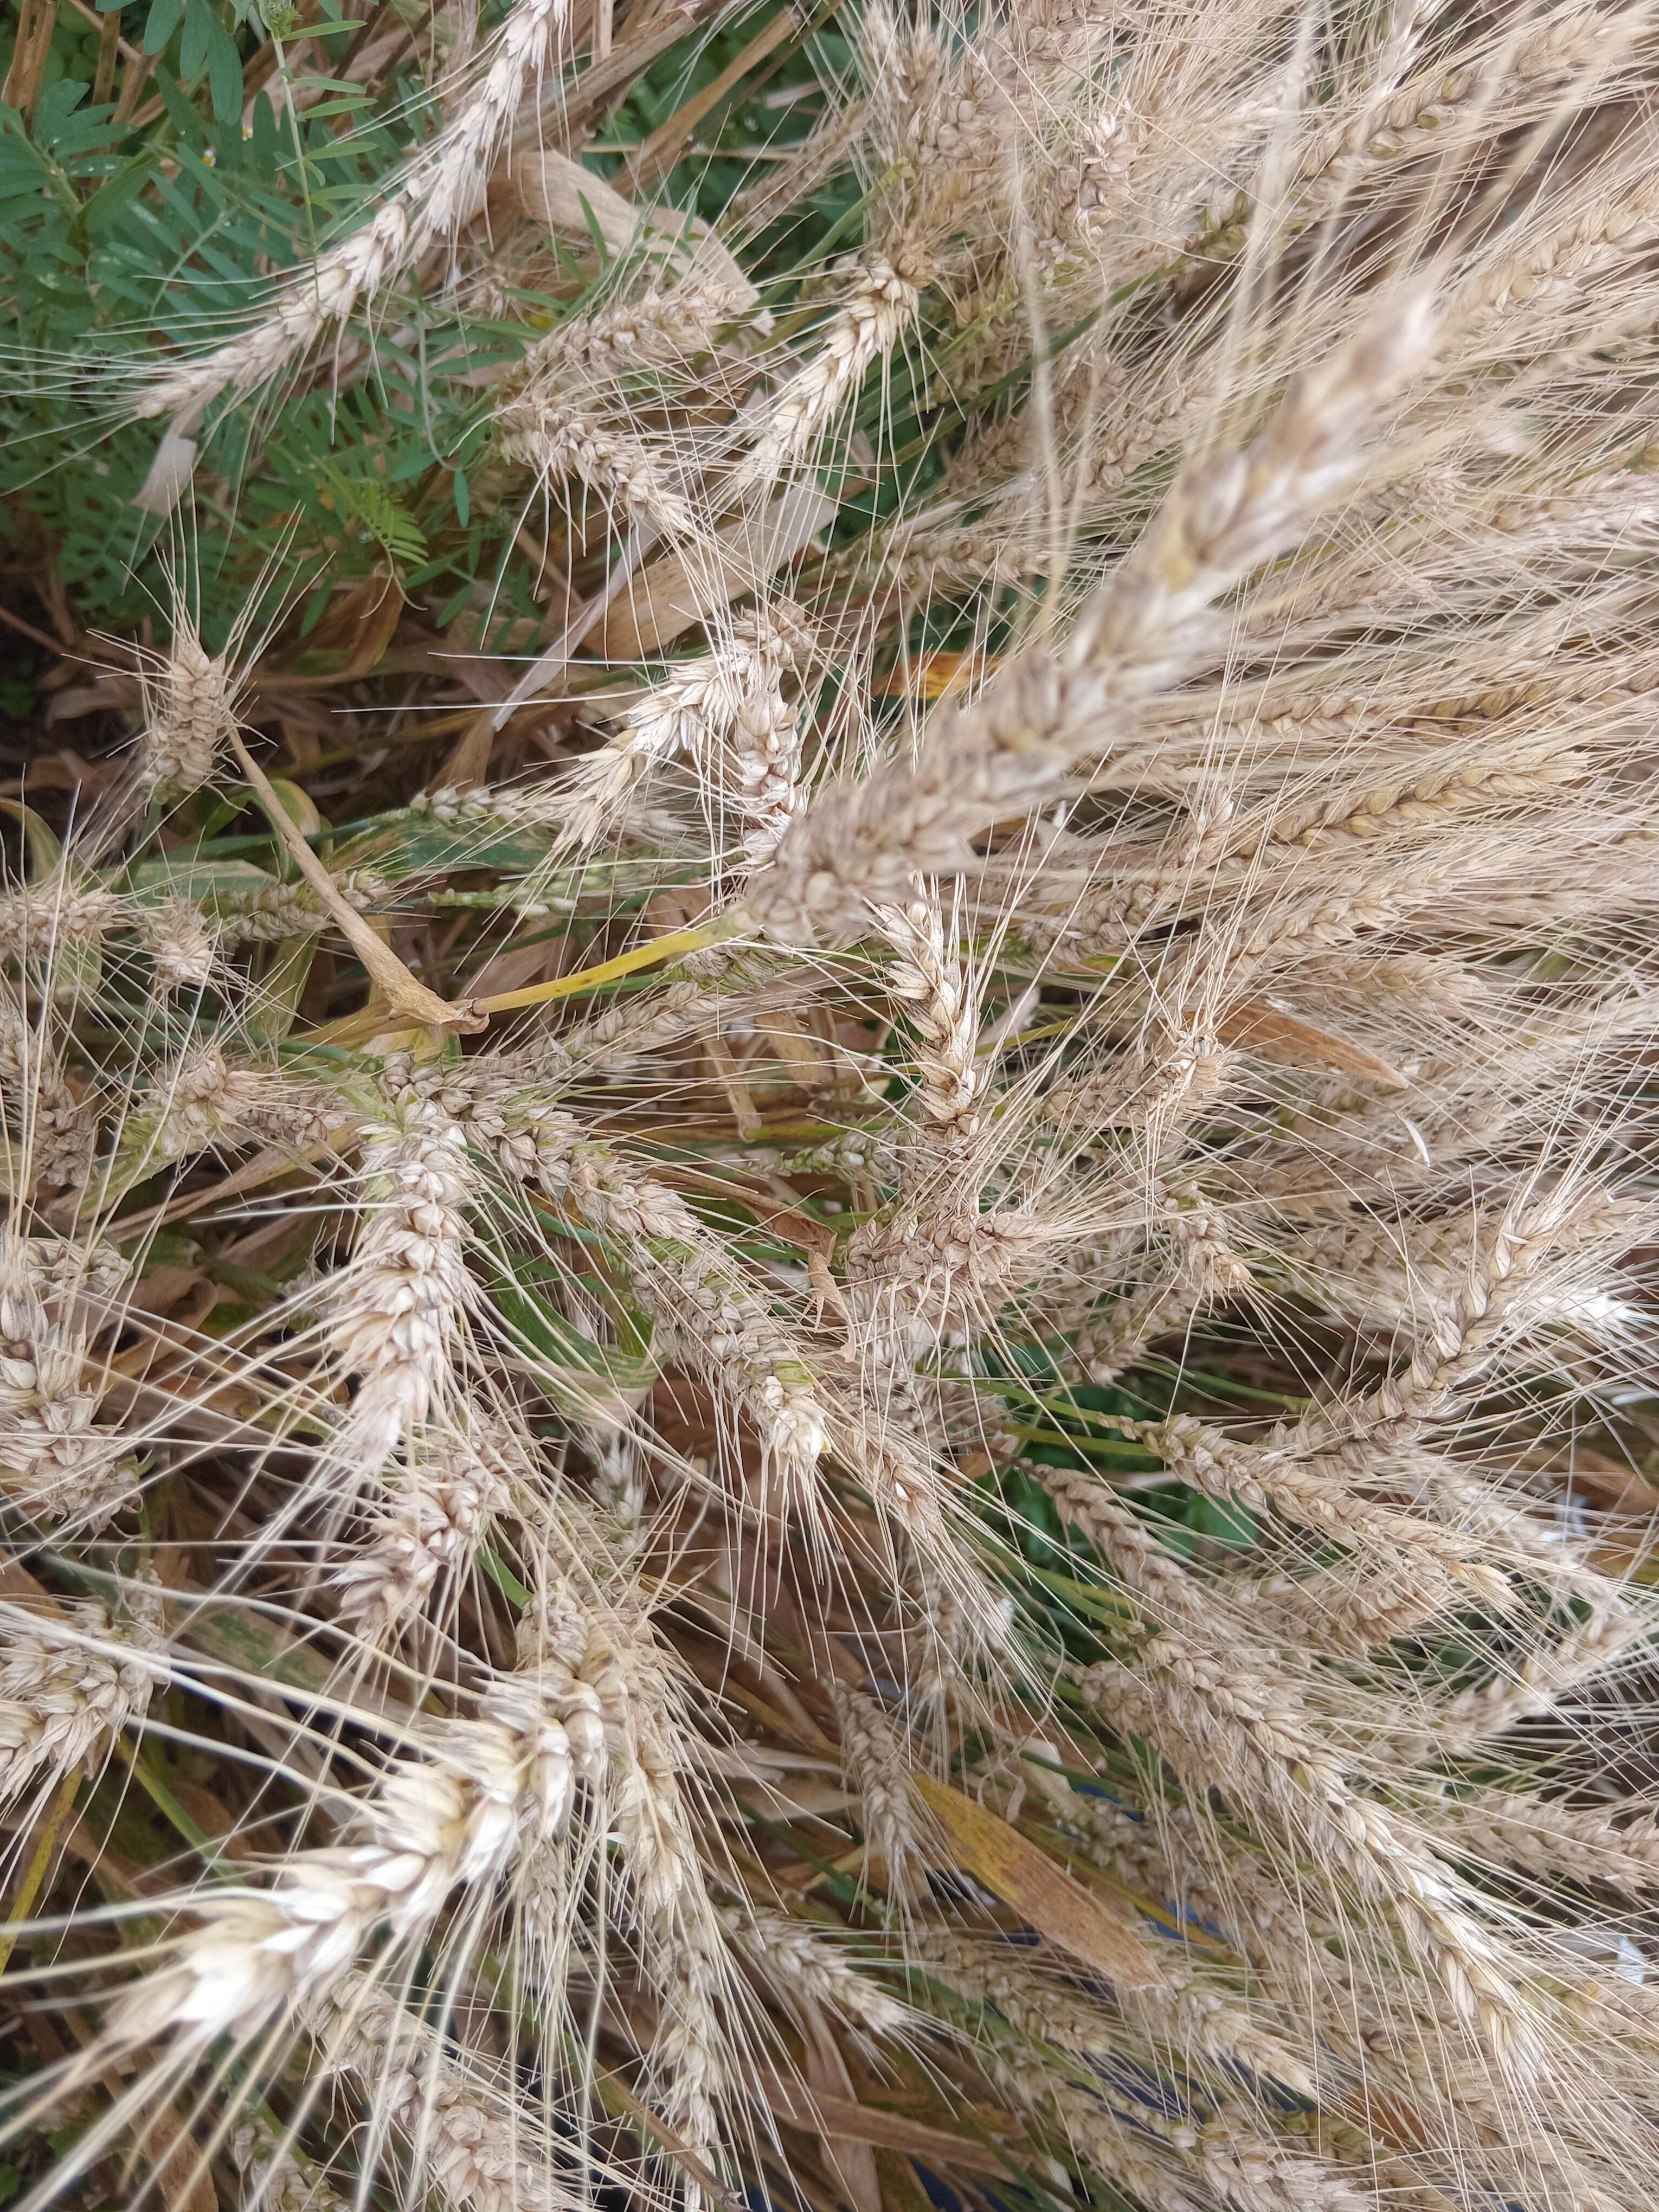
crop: wheat
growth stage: maturity
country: Kenya
